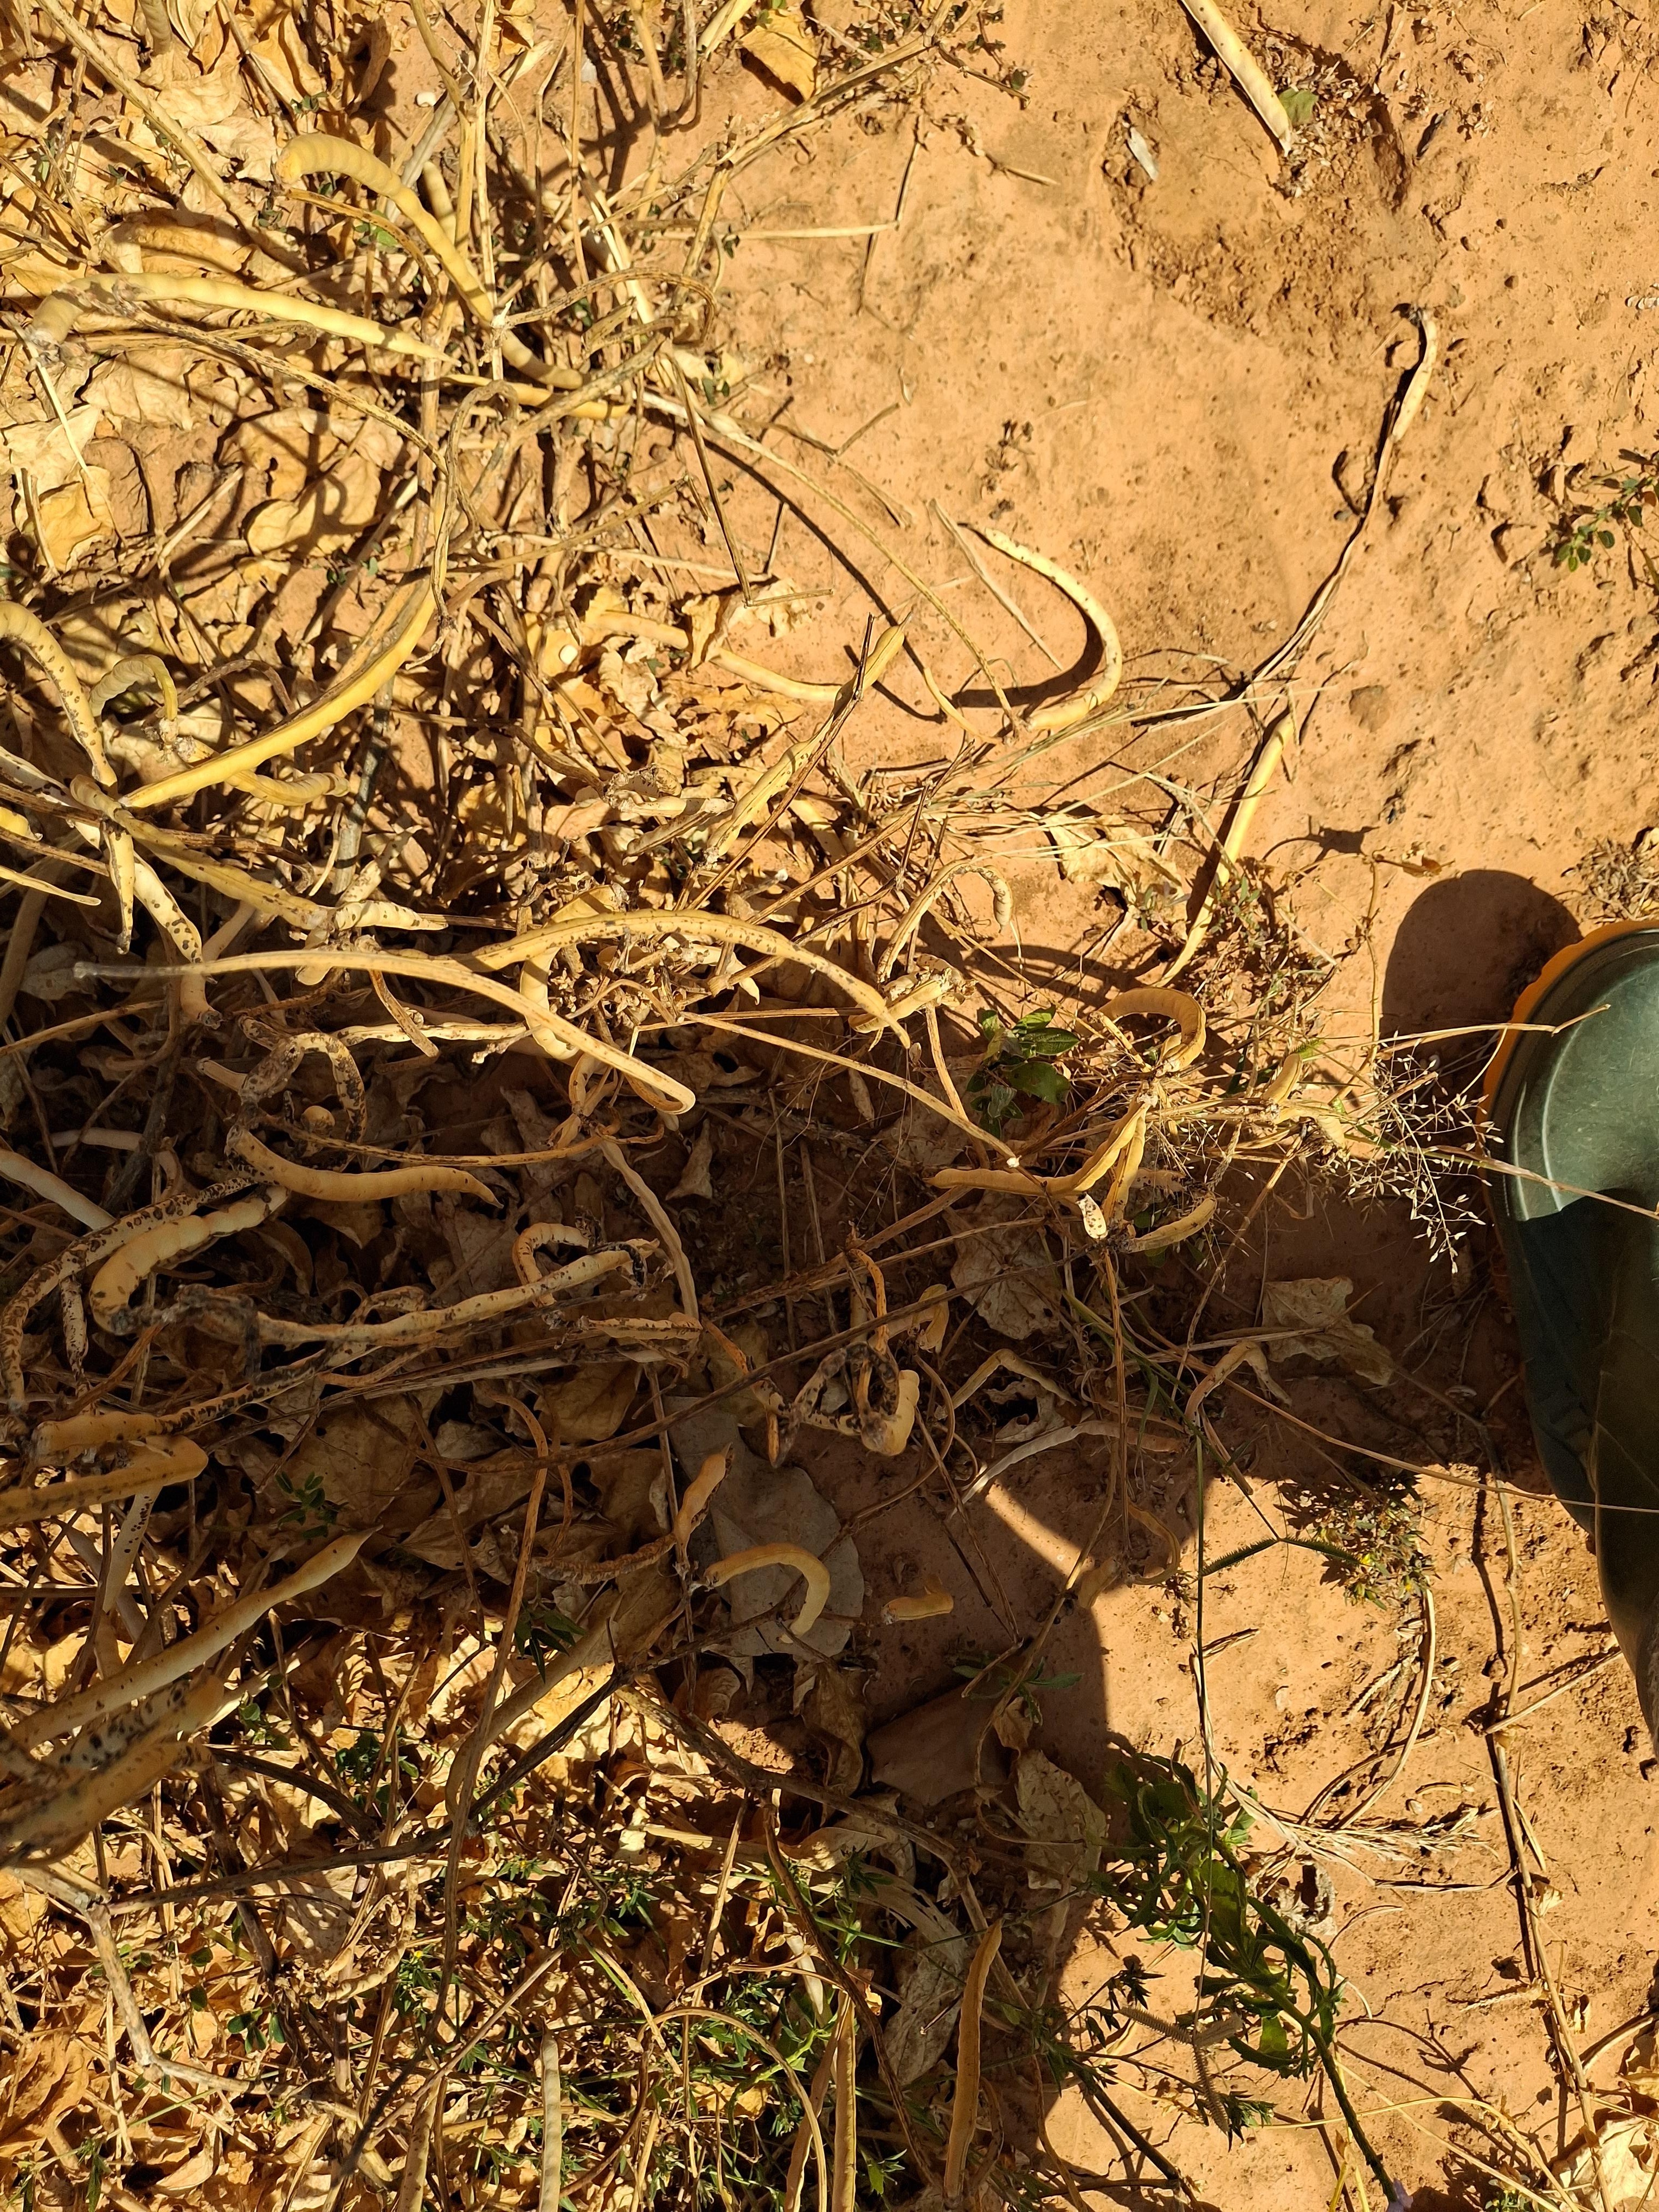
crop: cowpea
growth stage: maturity
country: Nigeria
